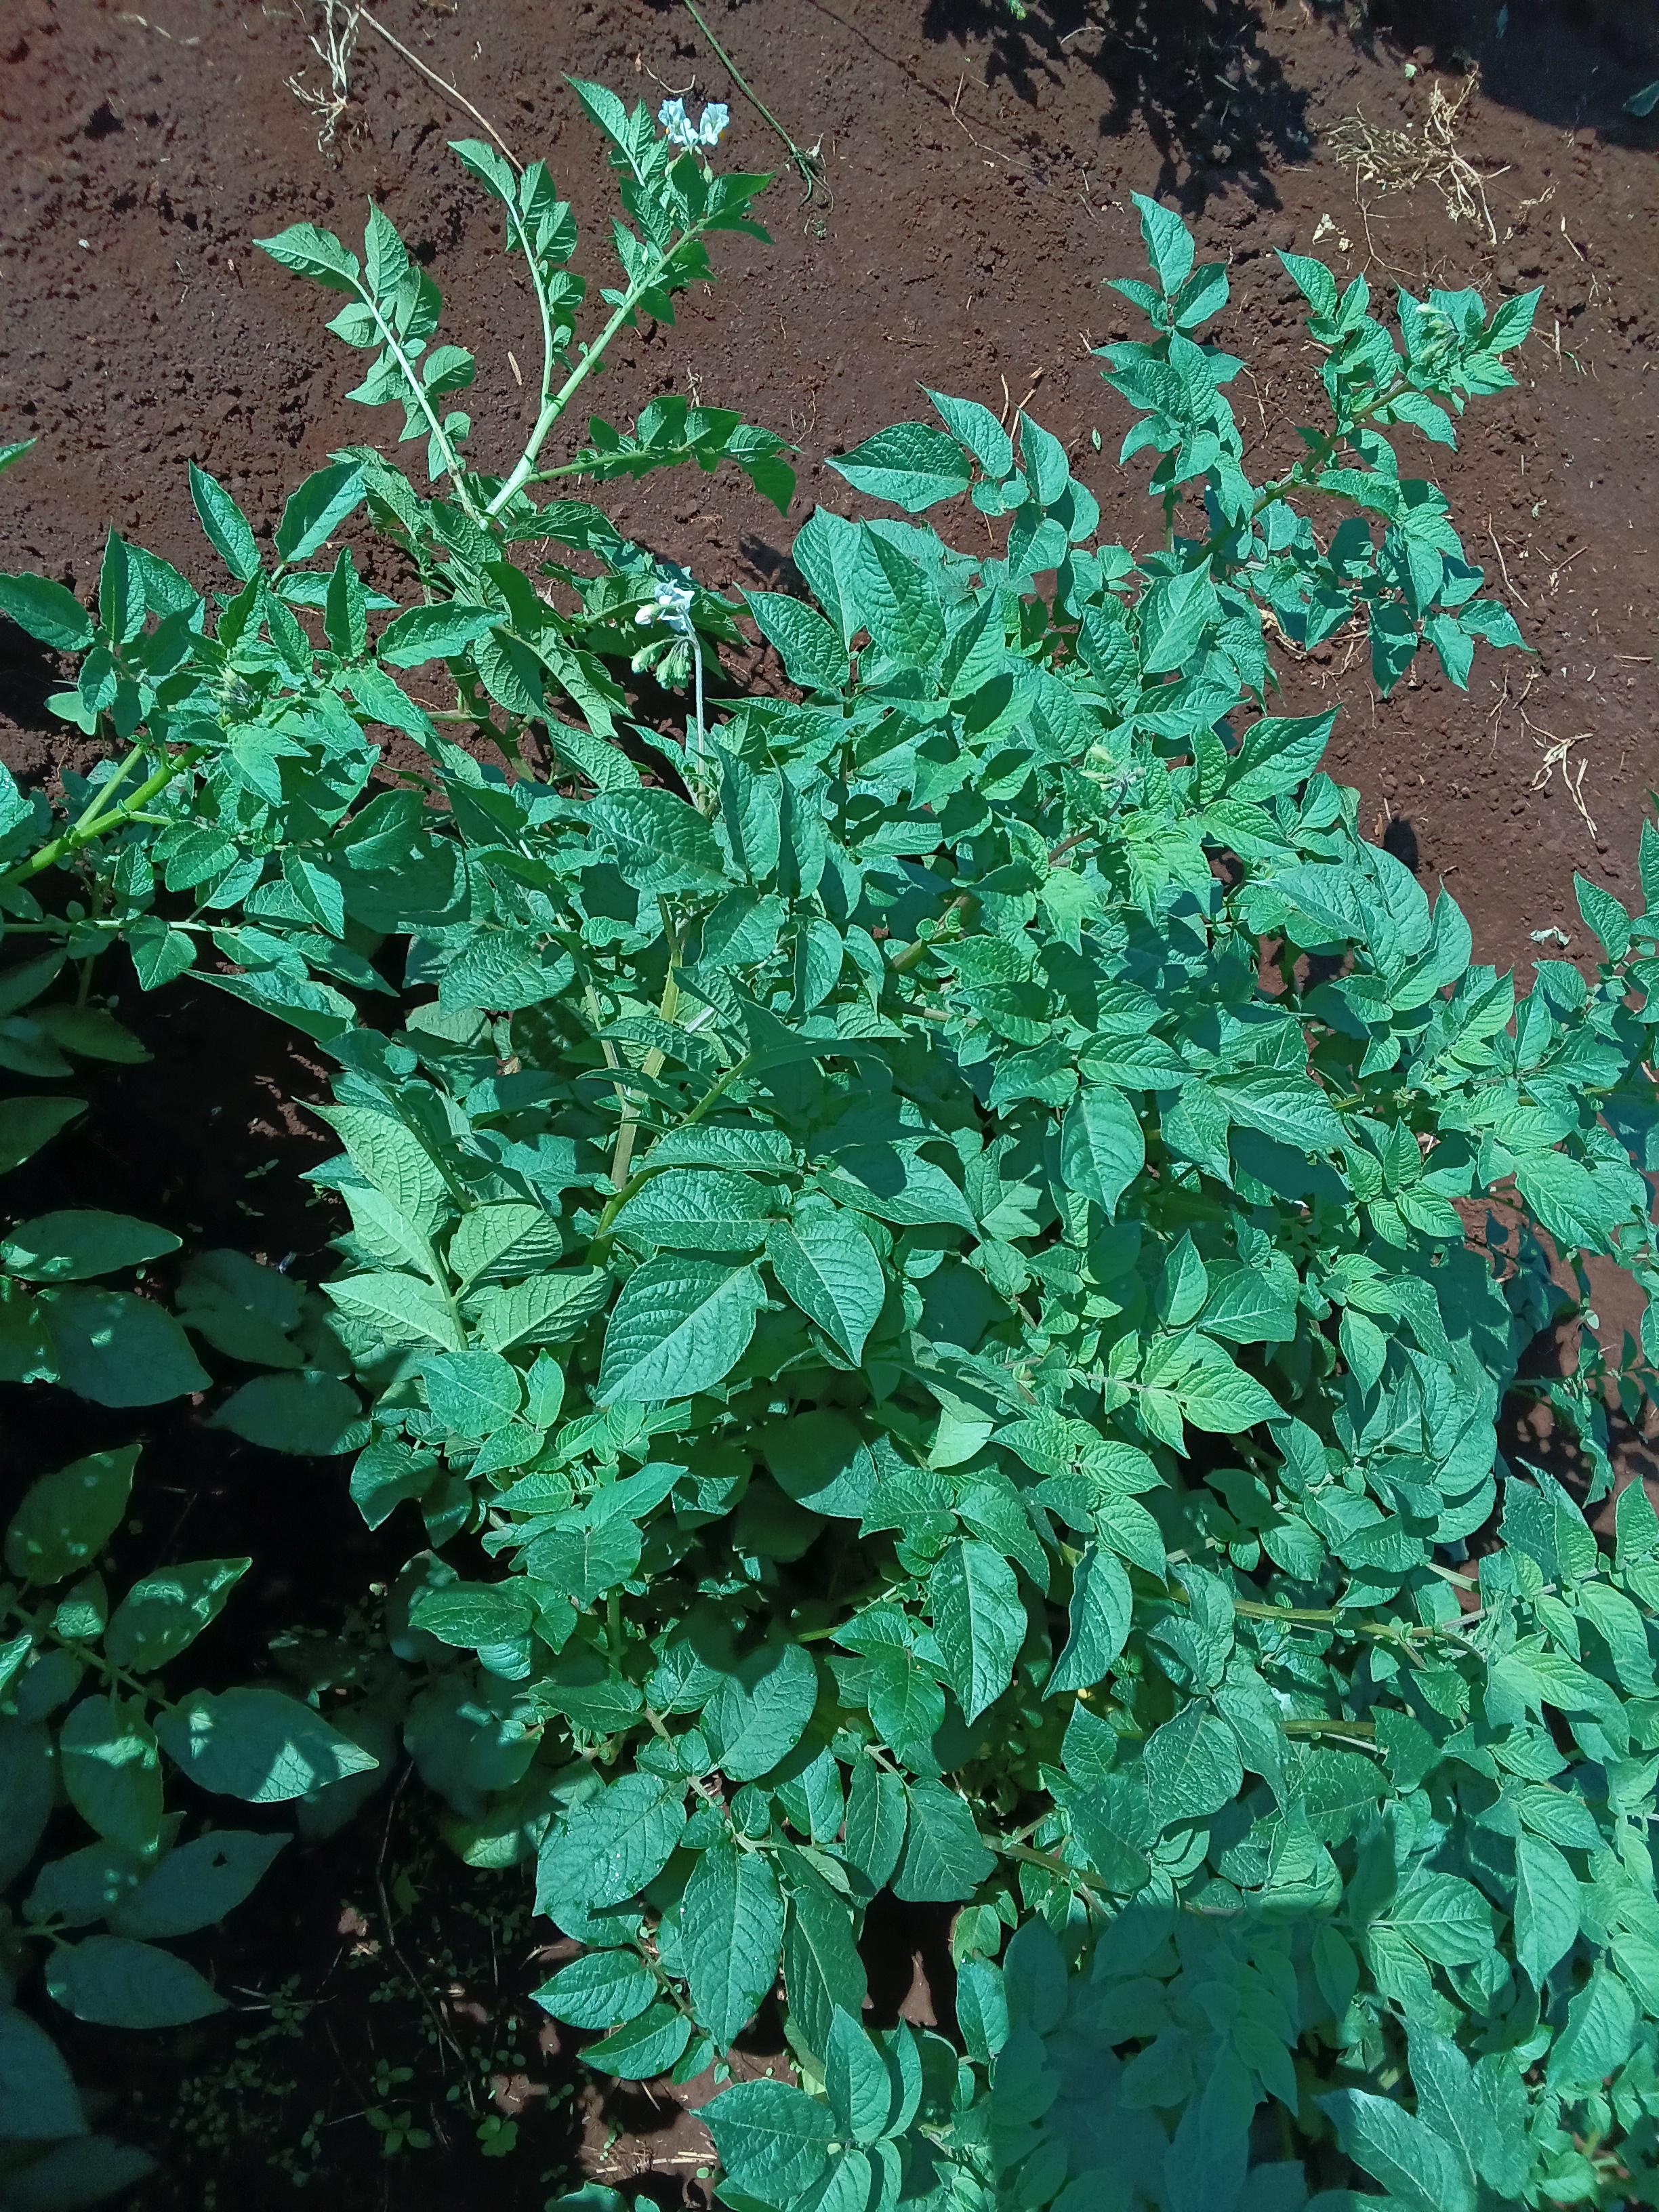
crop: potato
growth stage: flowering
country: Kenya
